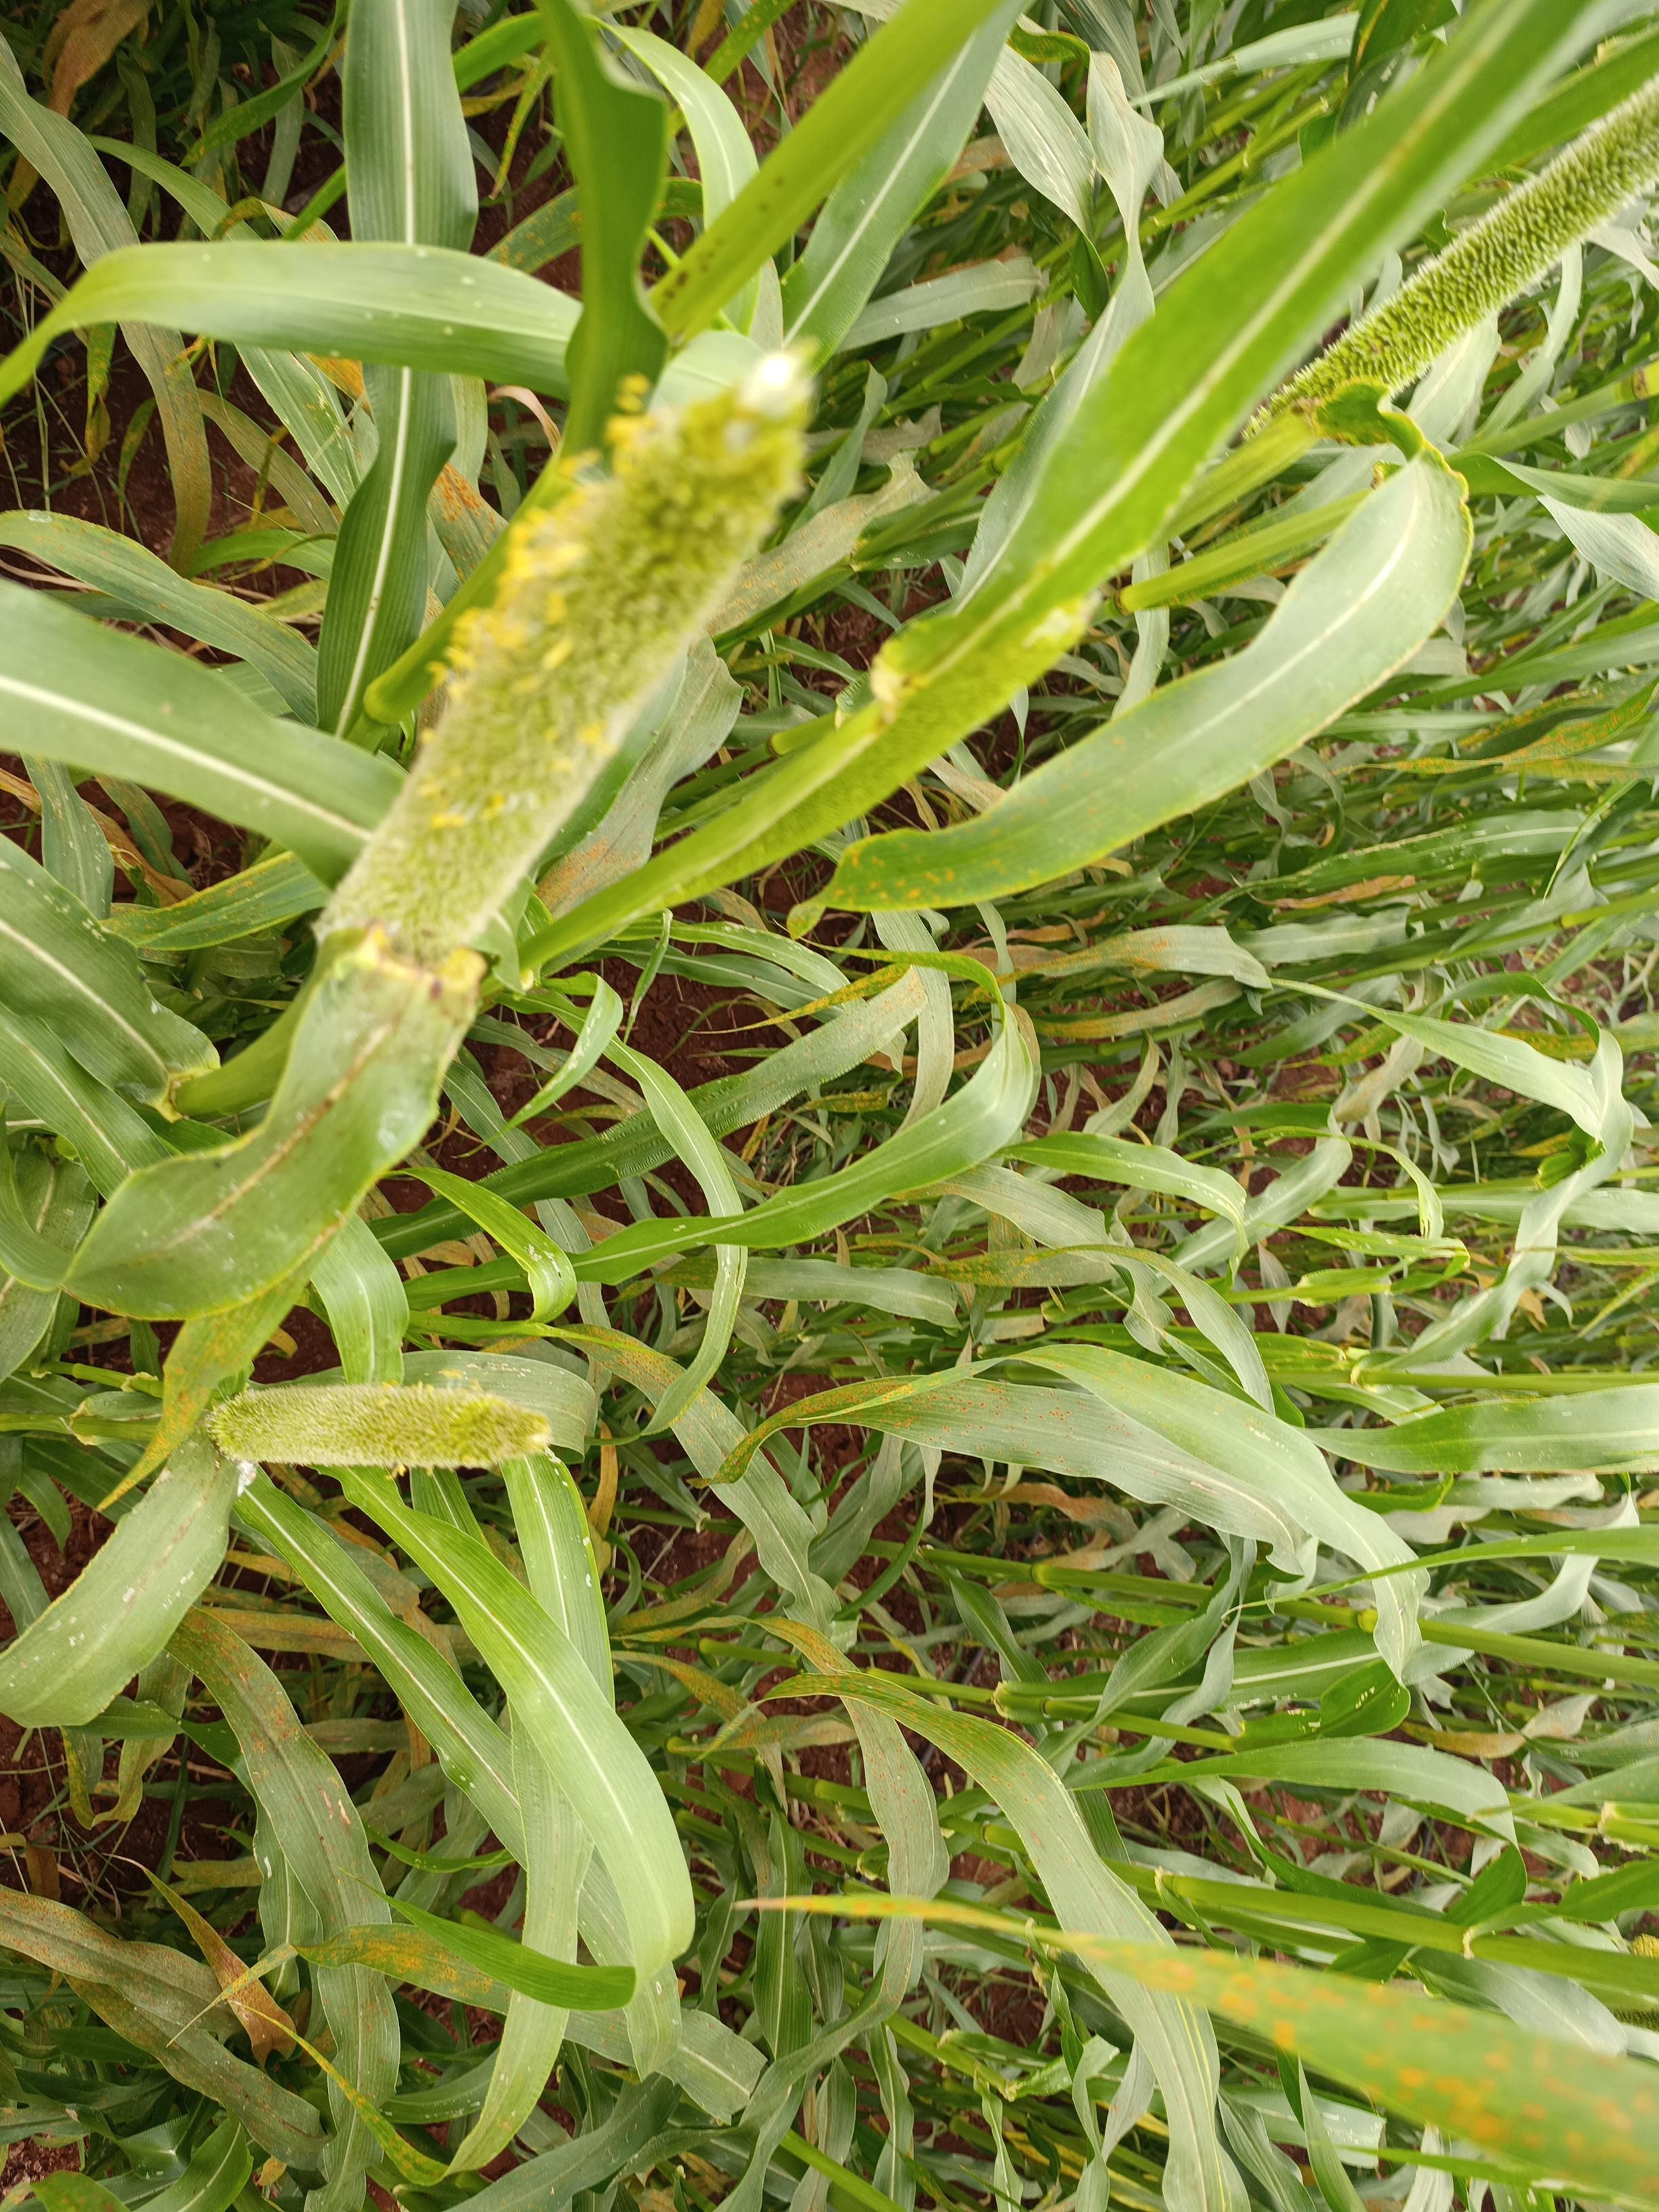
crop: pearl millet
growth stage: flowering
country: Kenya
